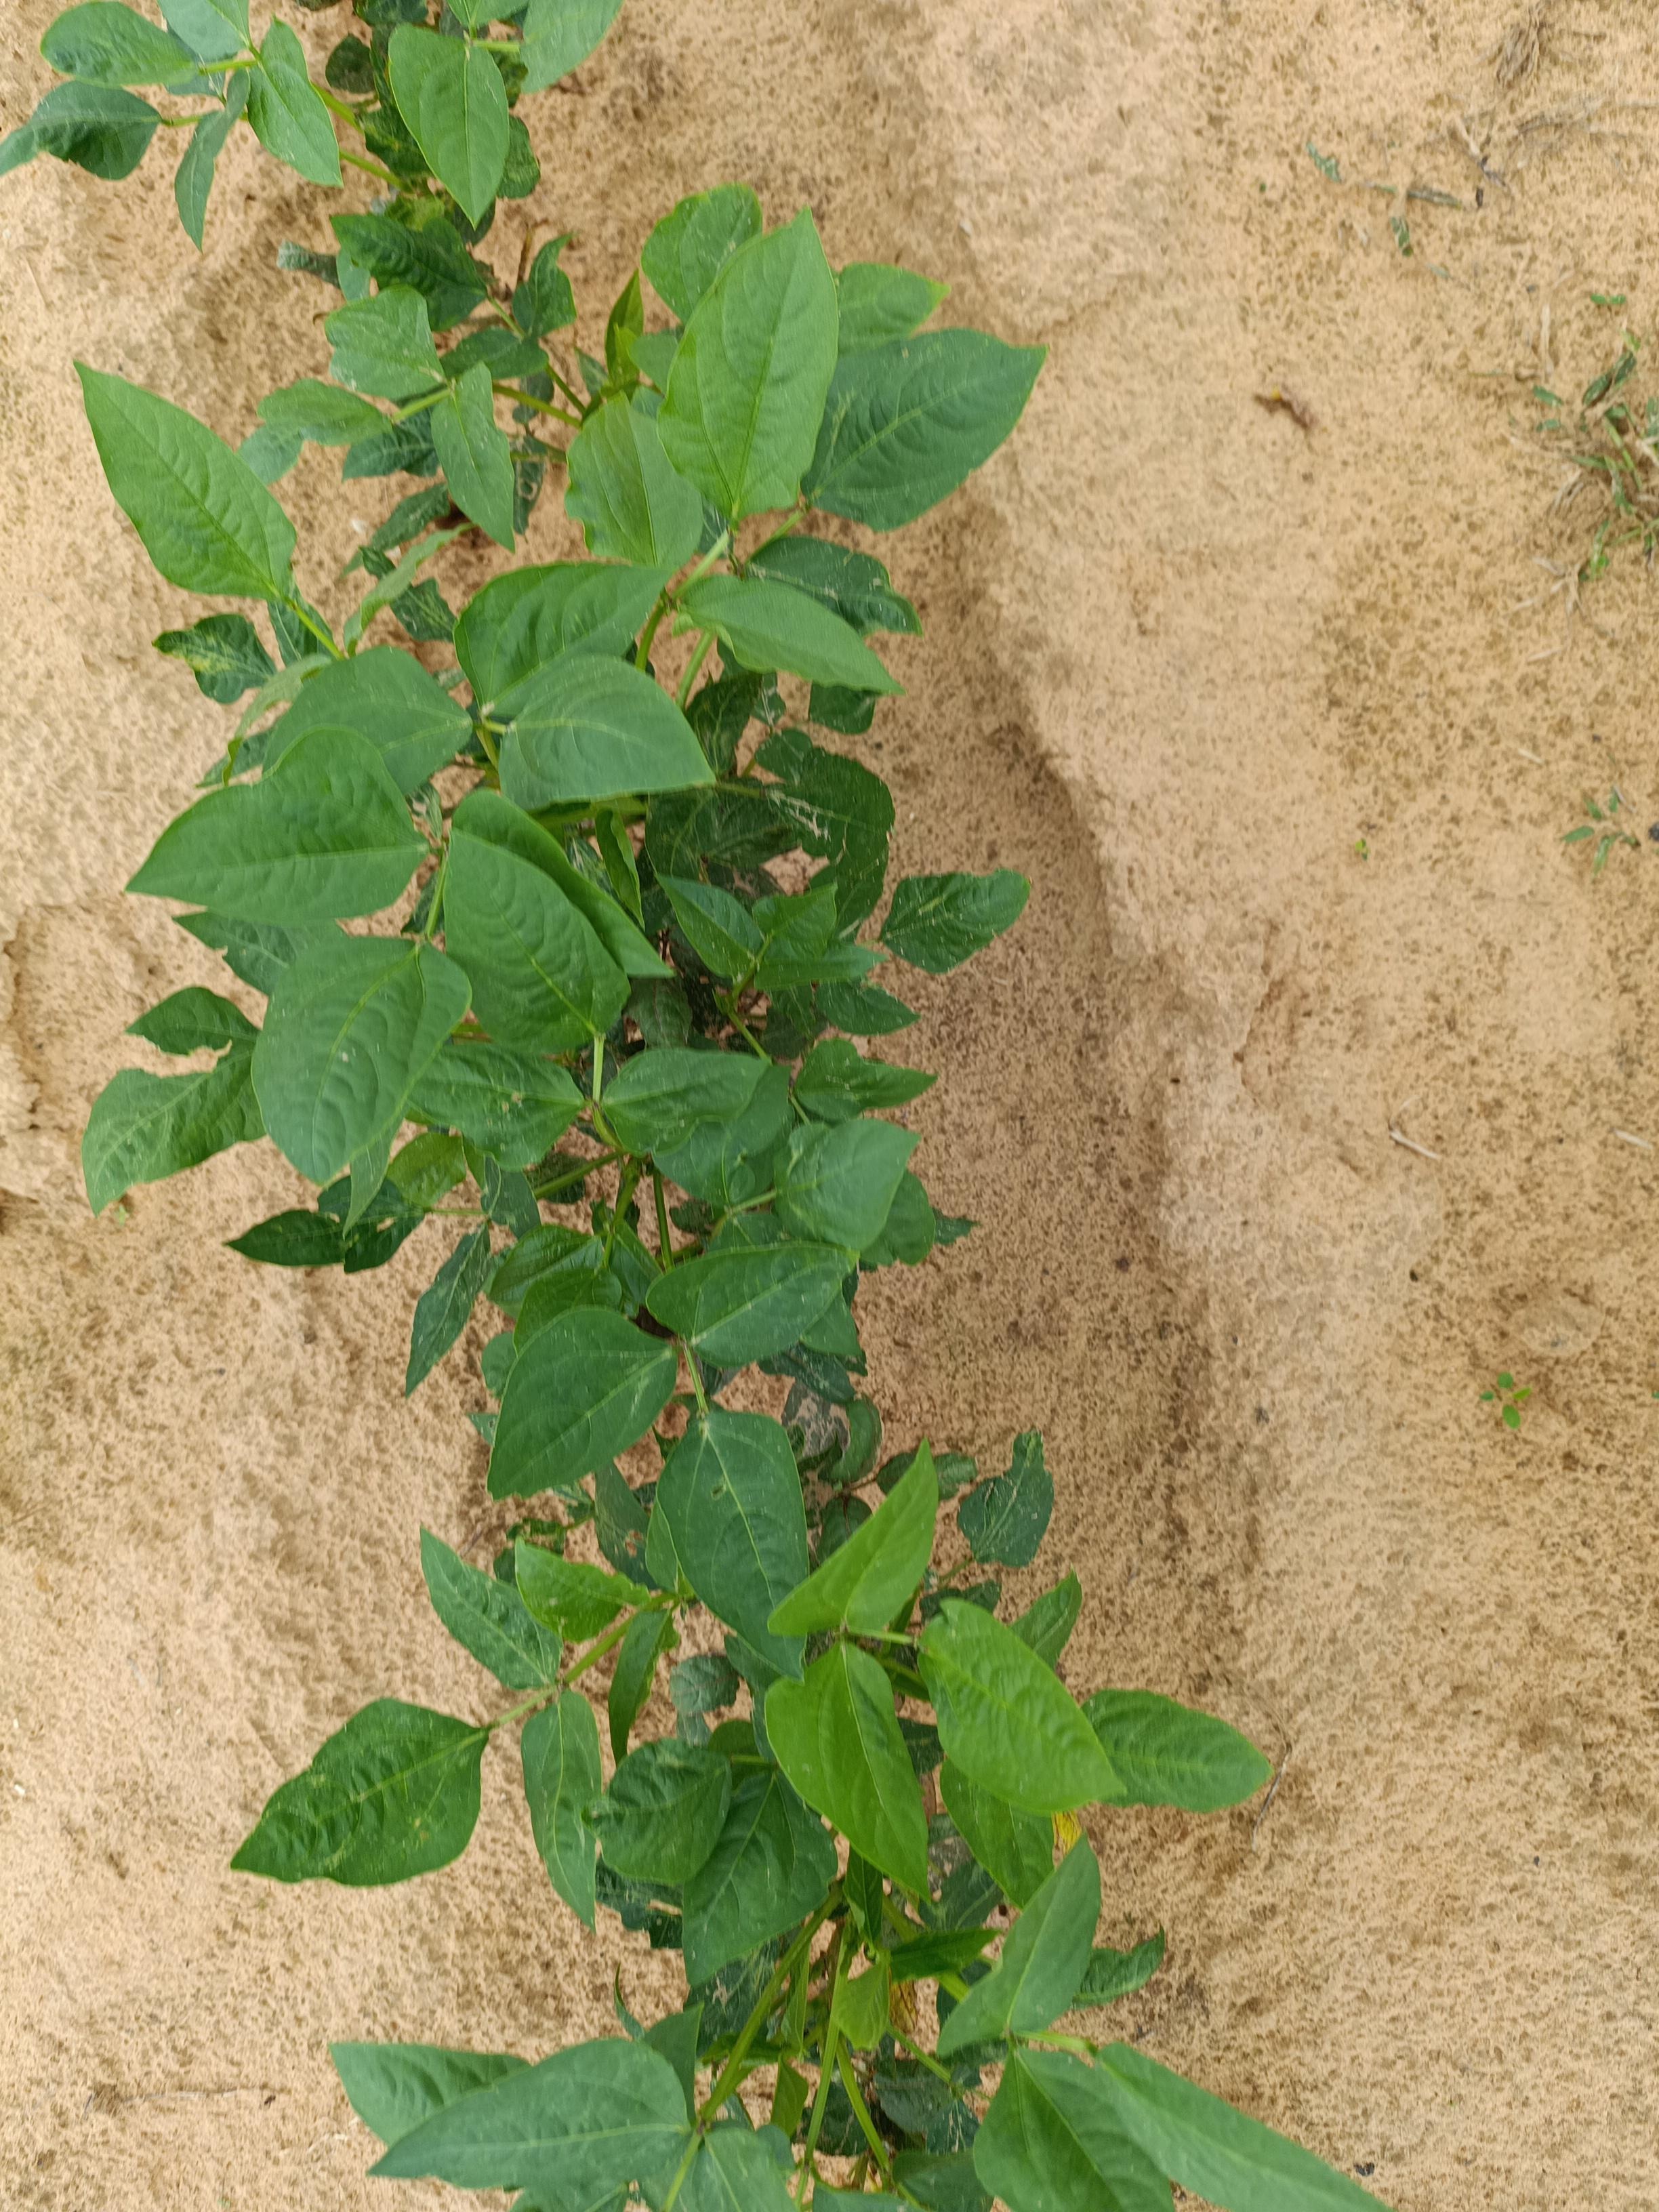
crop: cowpea
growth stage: emergence
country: Nigeria
